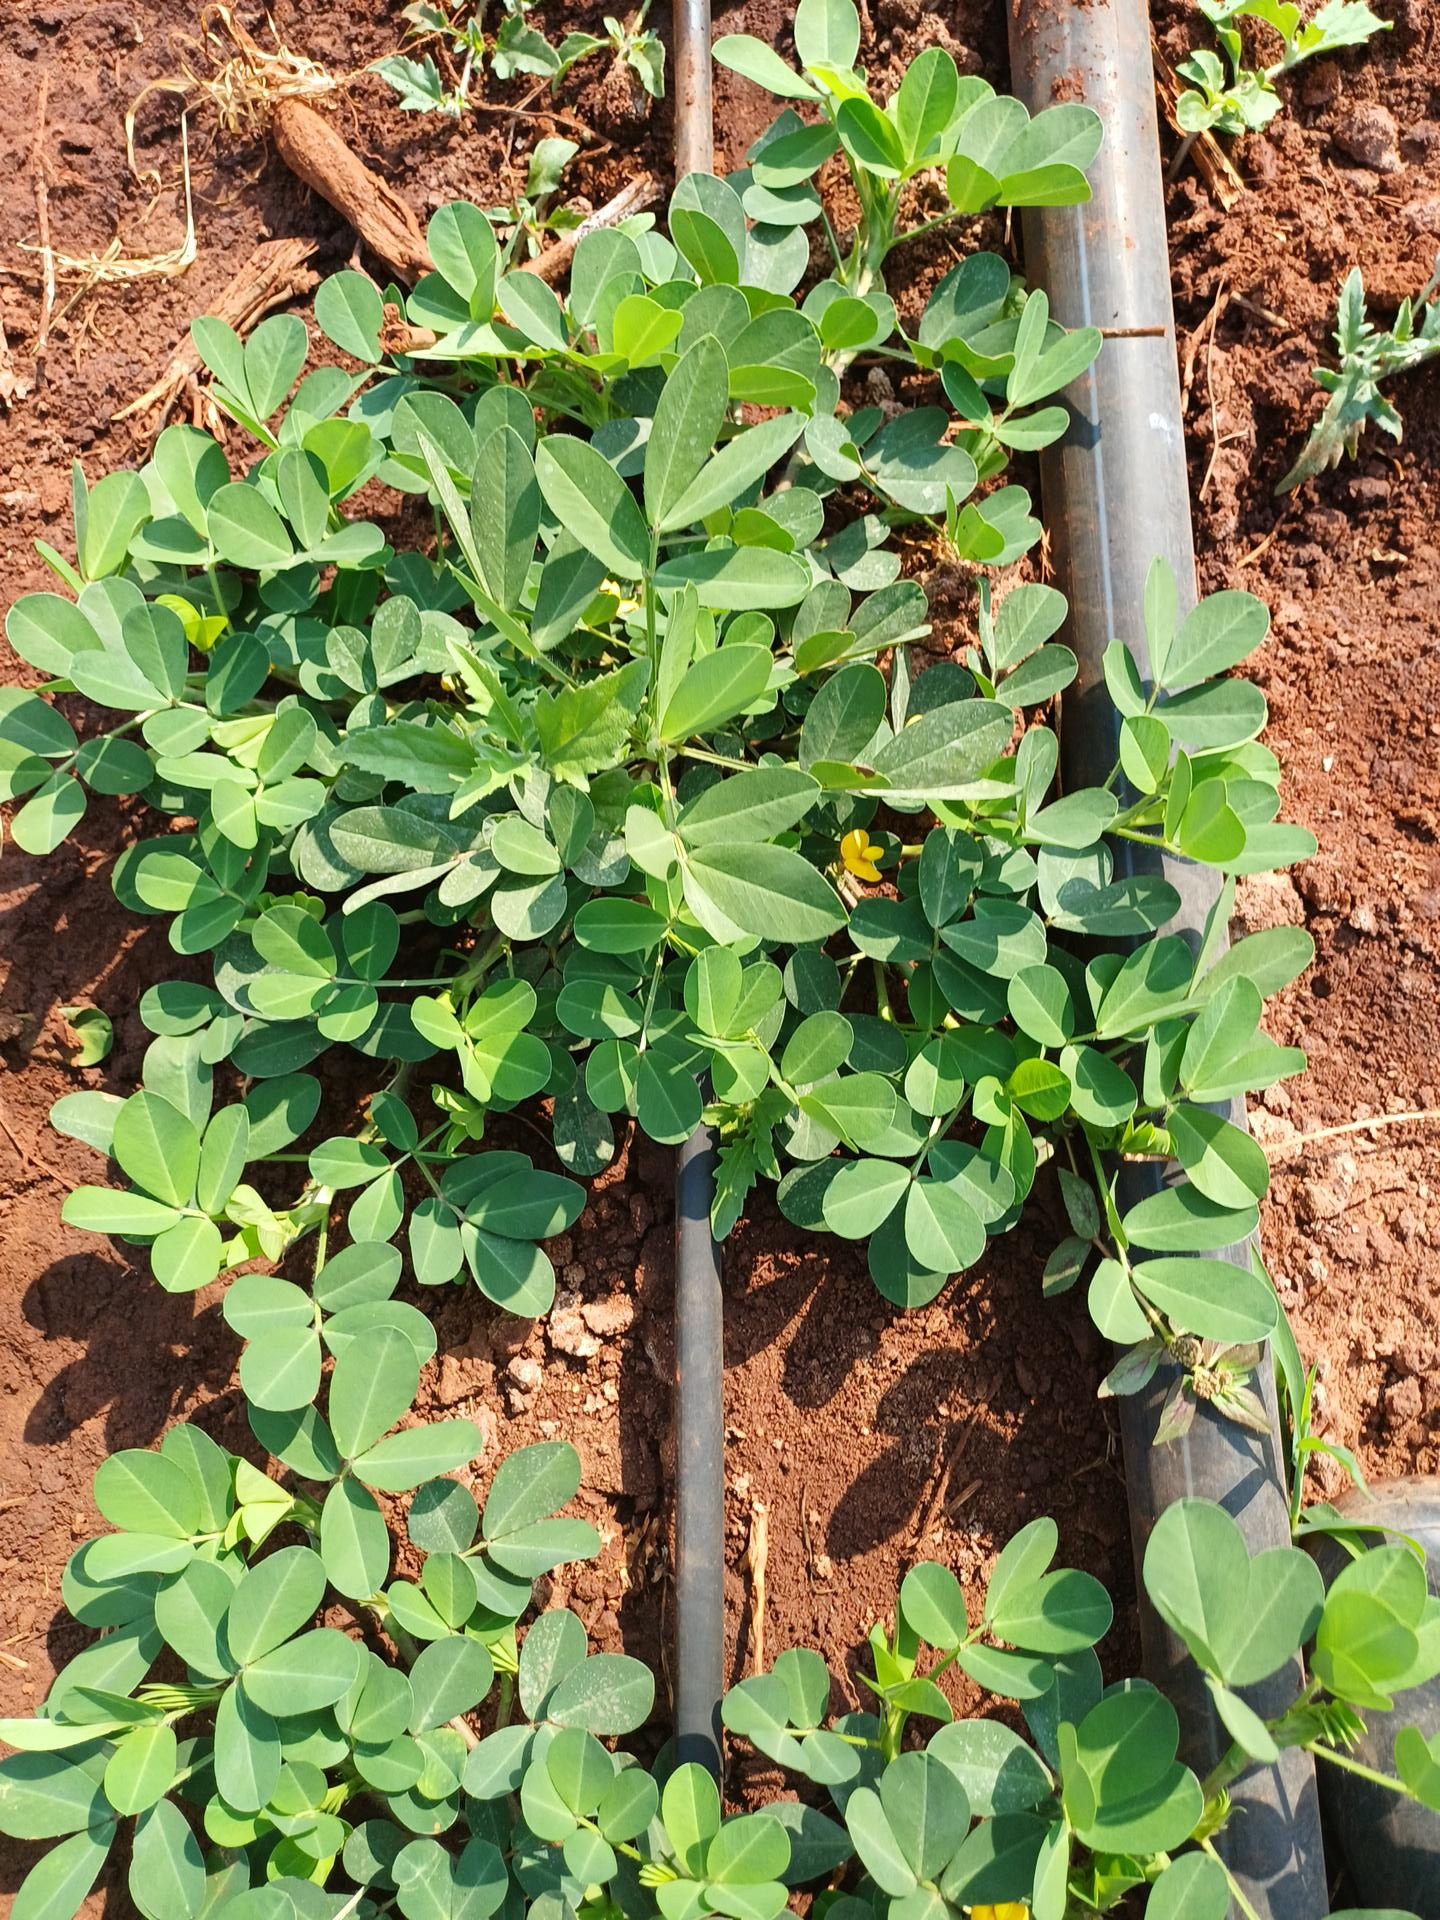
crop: groundnut
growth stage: flowering
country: Kenya
